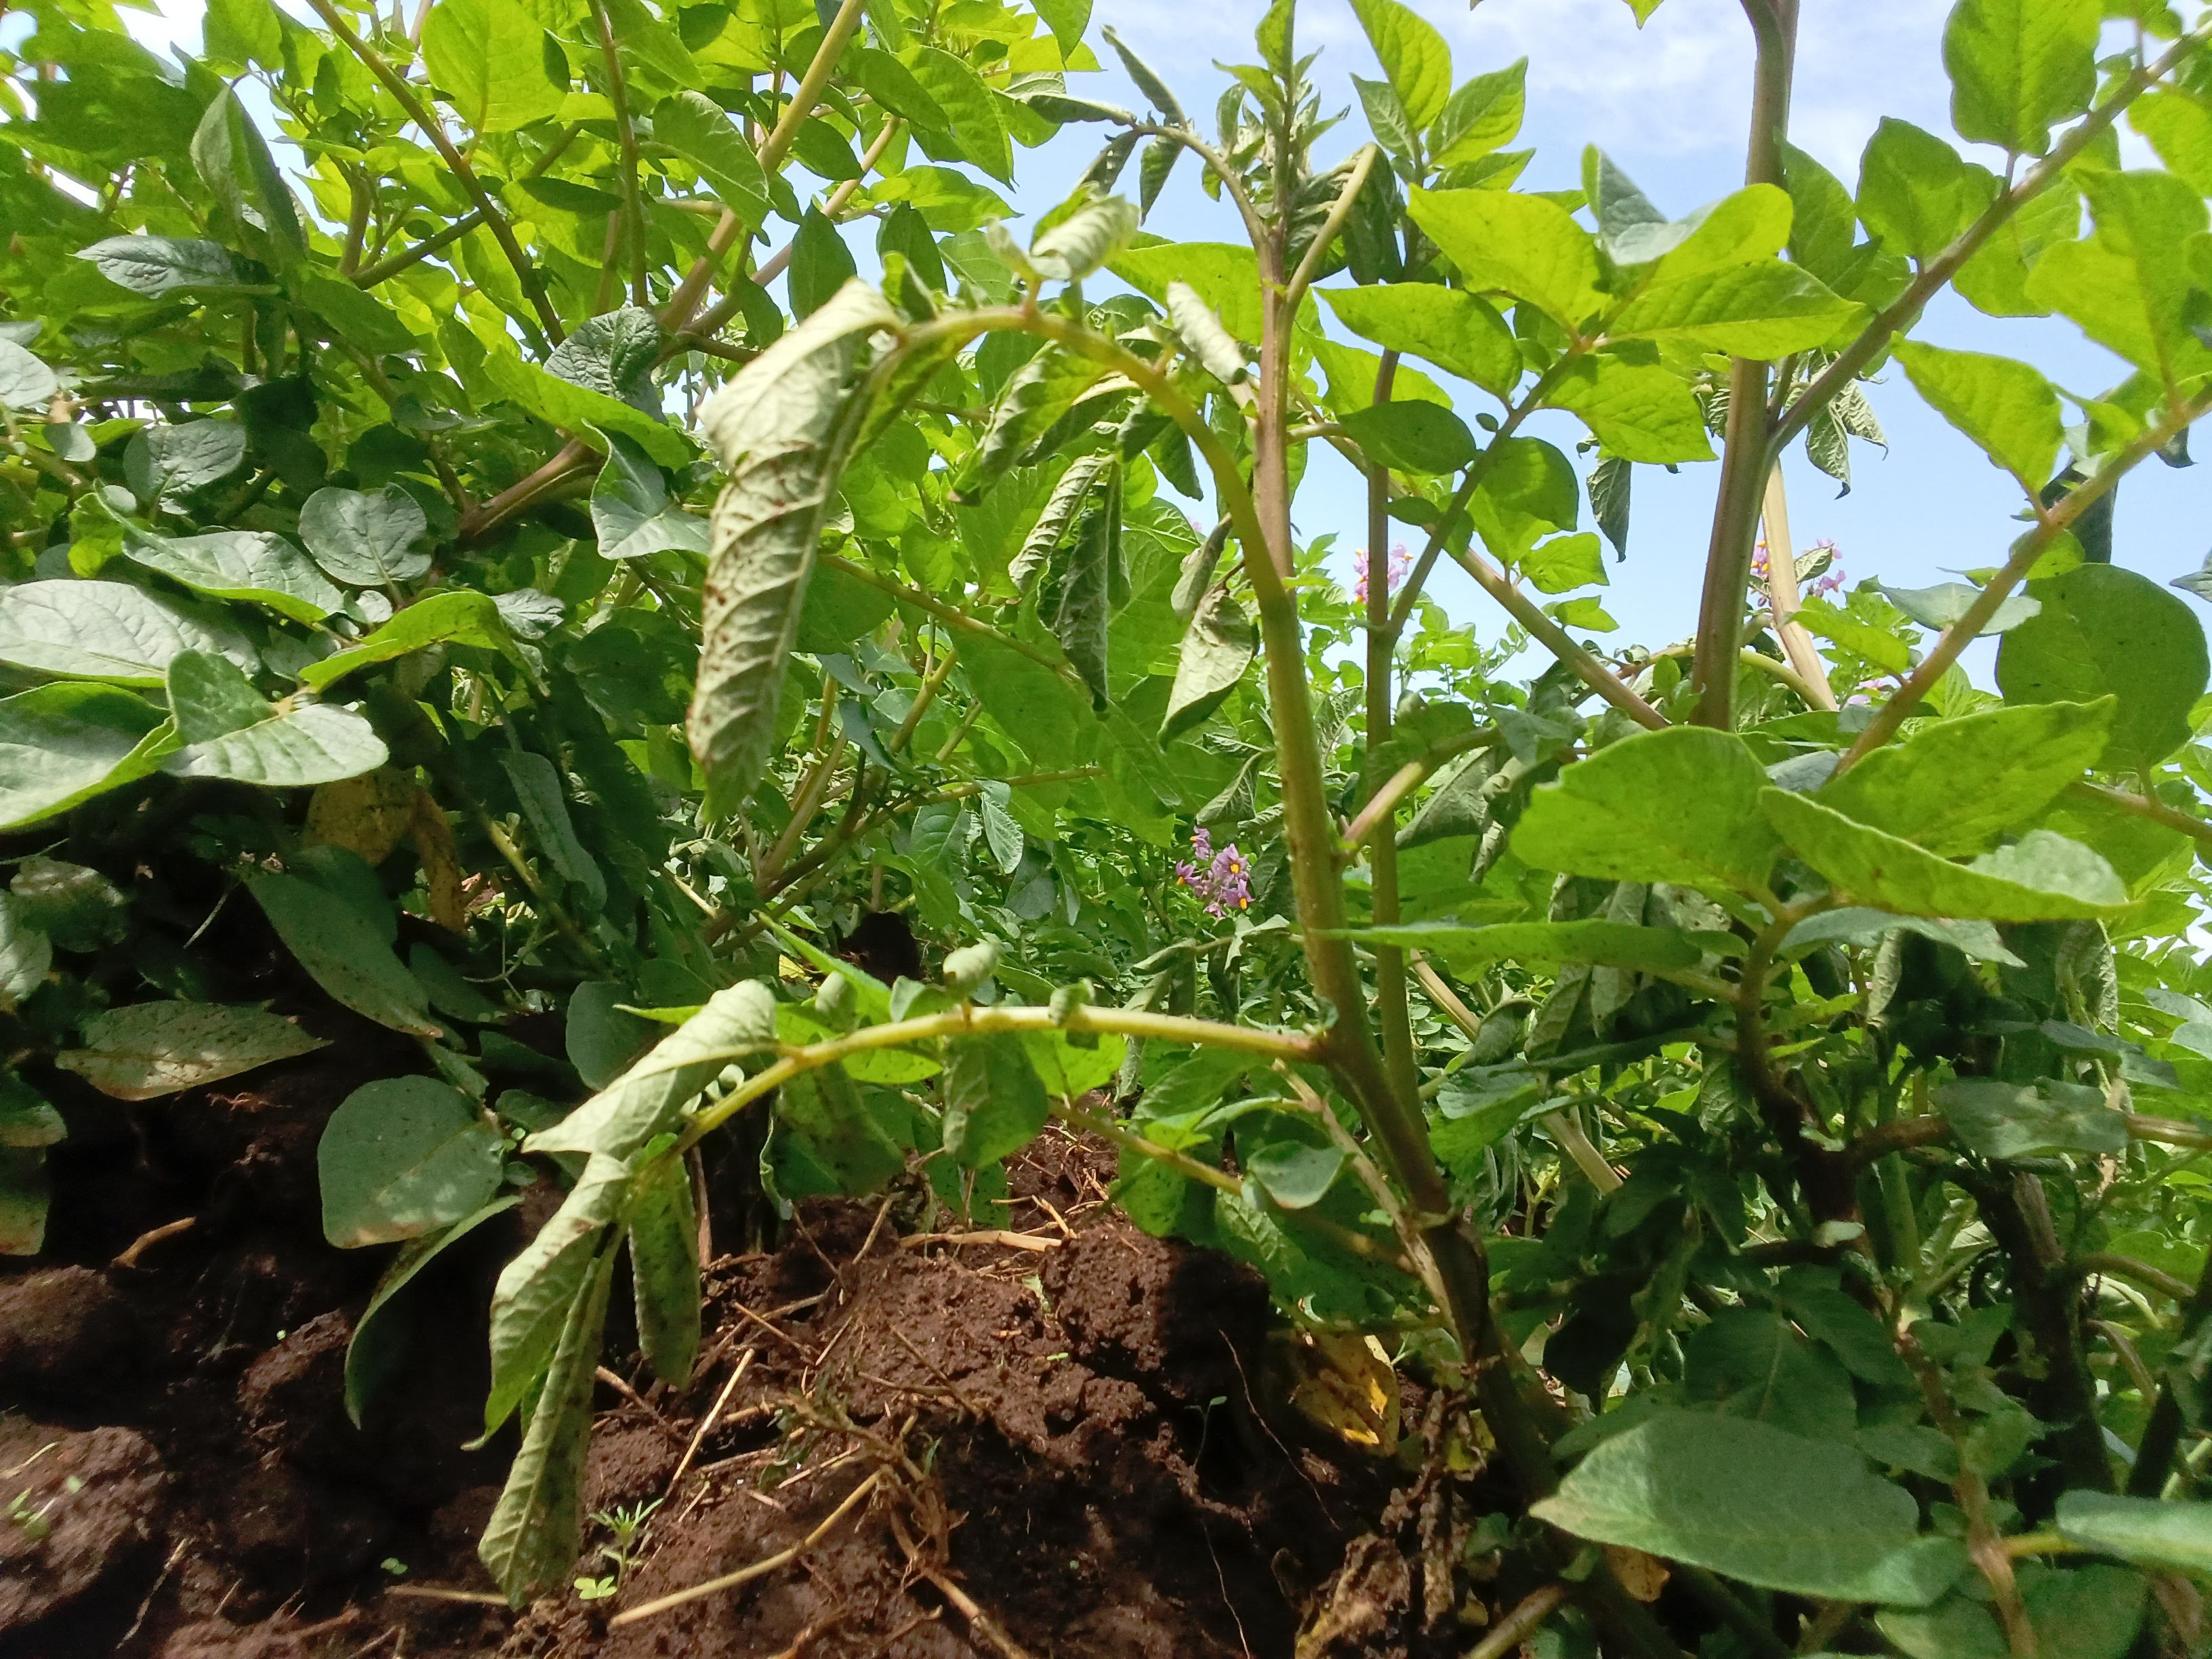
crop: potato
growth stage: flowering
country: Kenya
